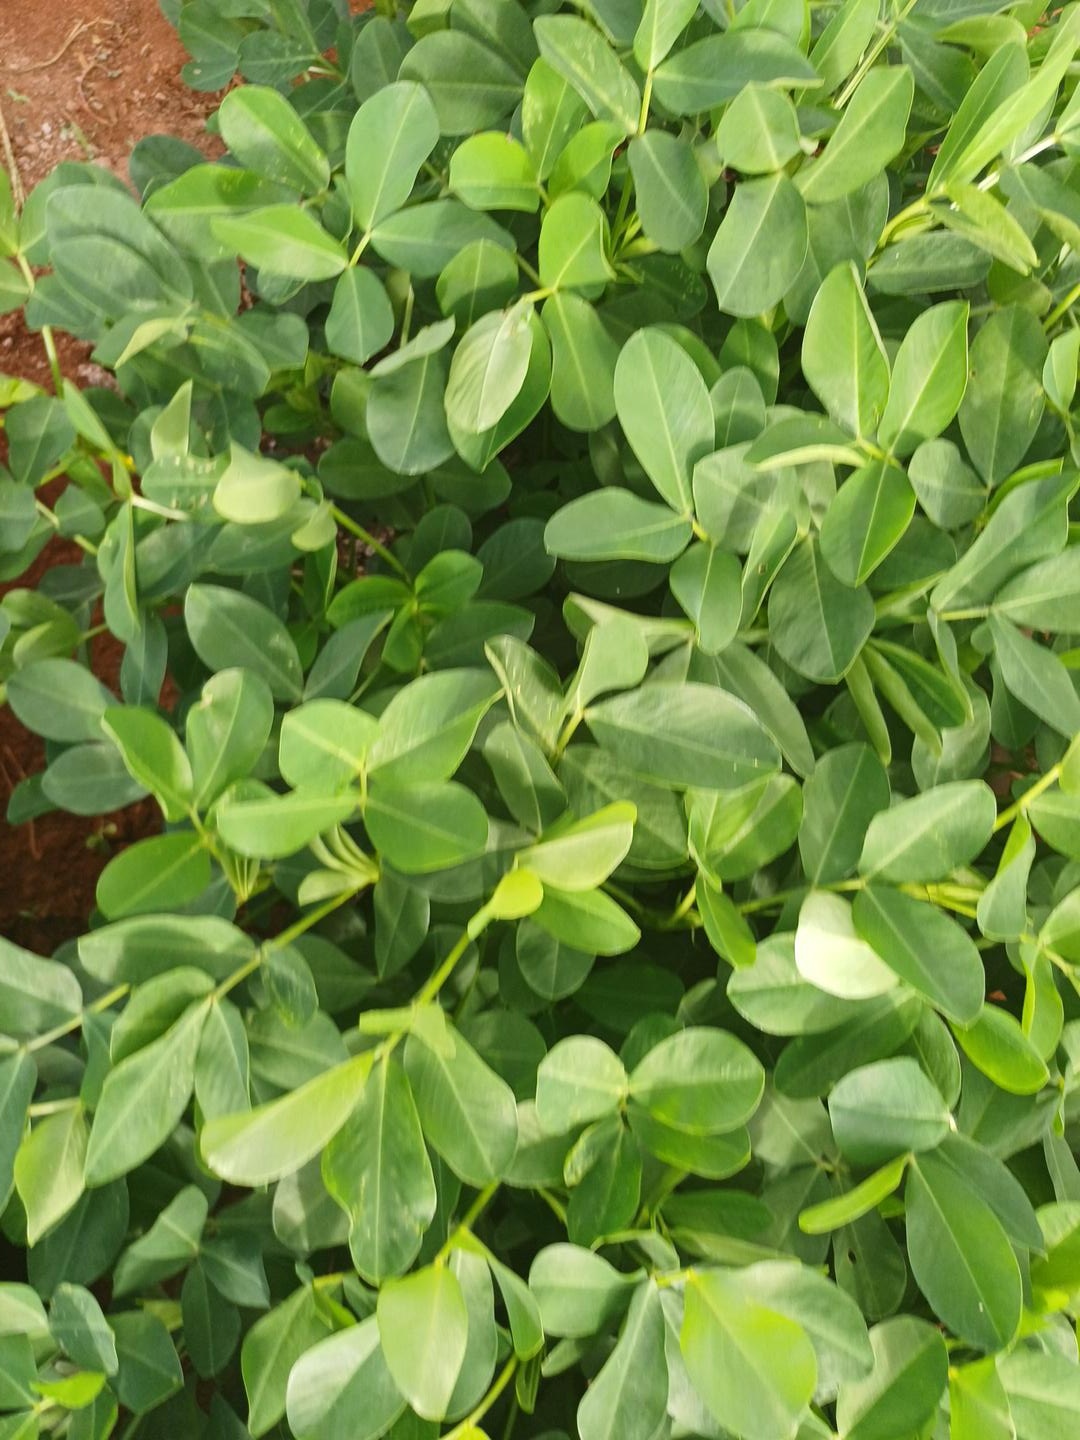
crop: groundnut
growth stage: pegging
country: Kenya
